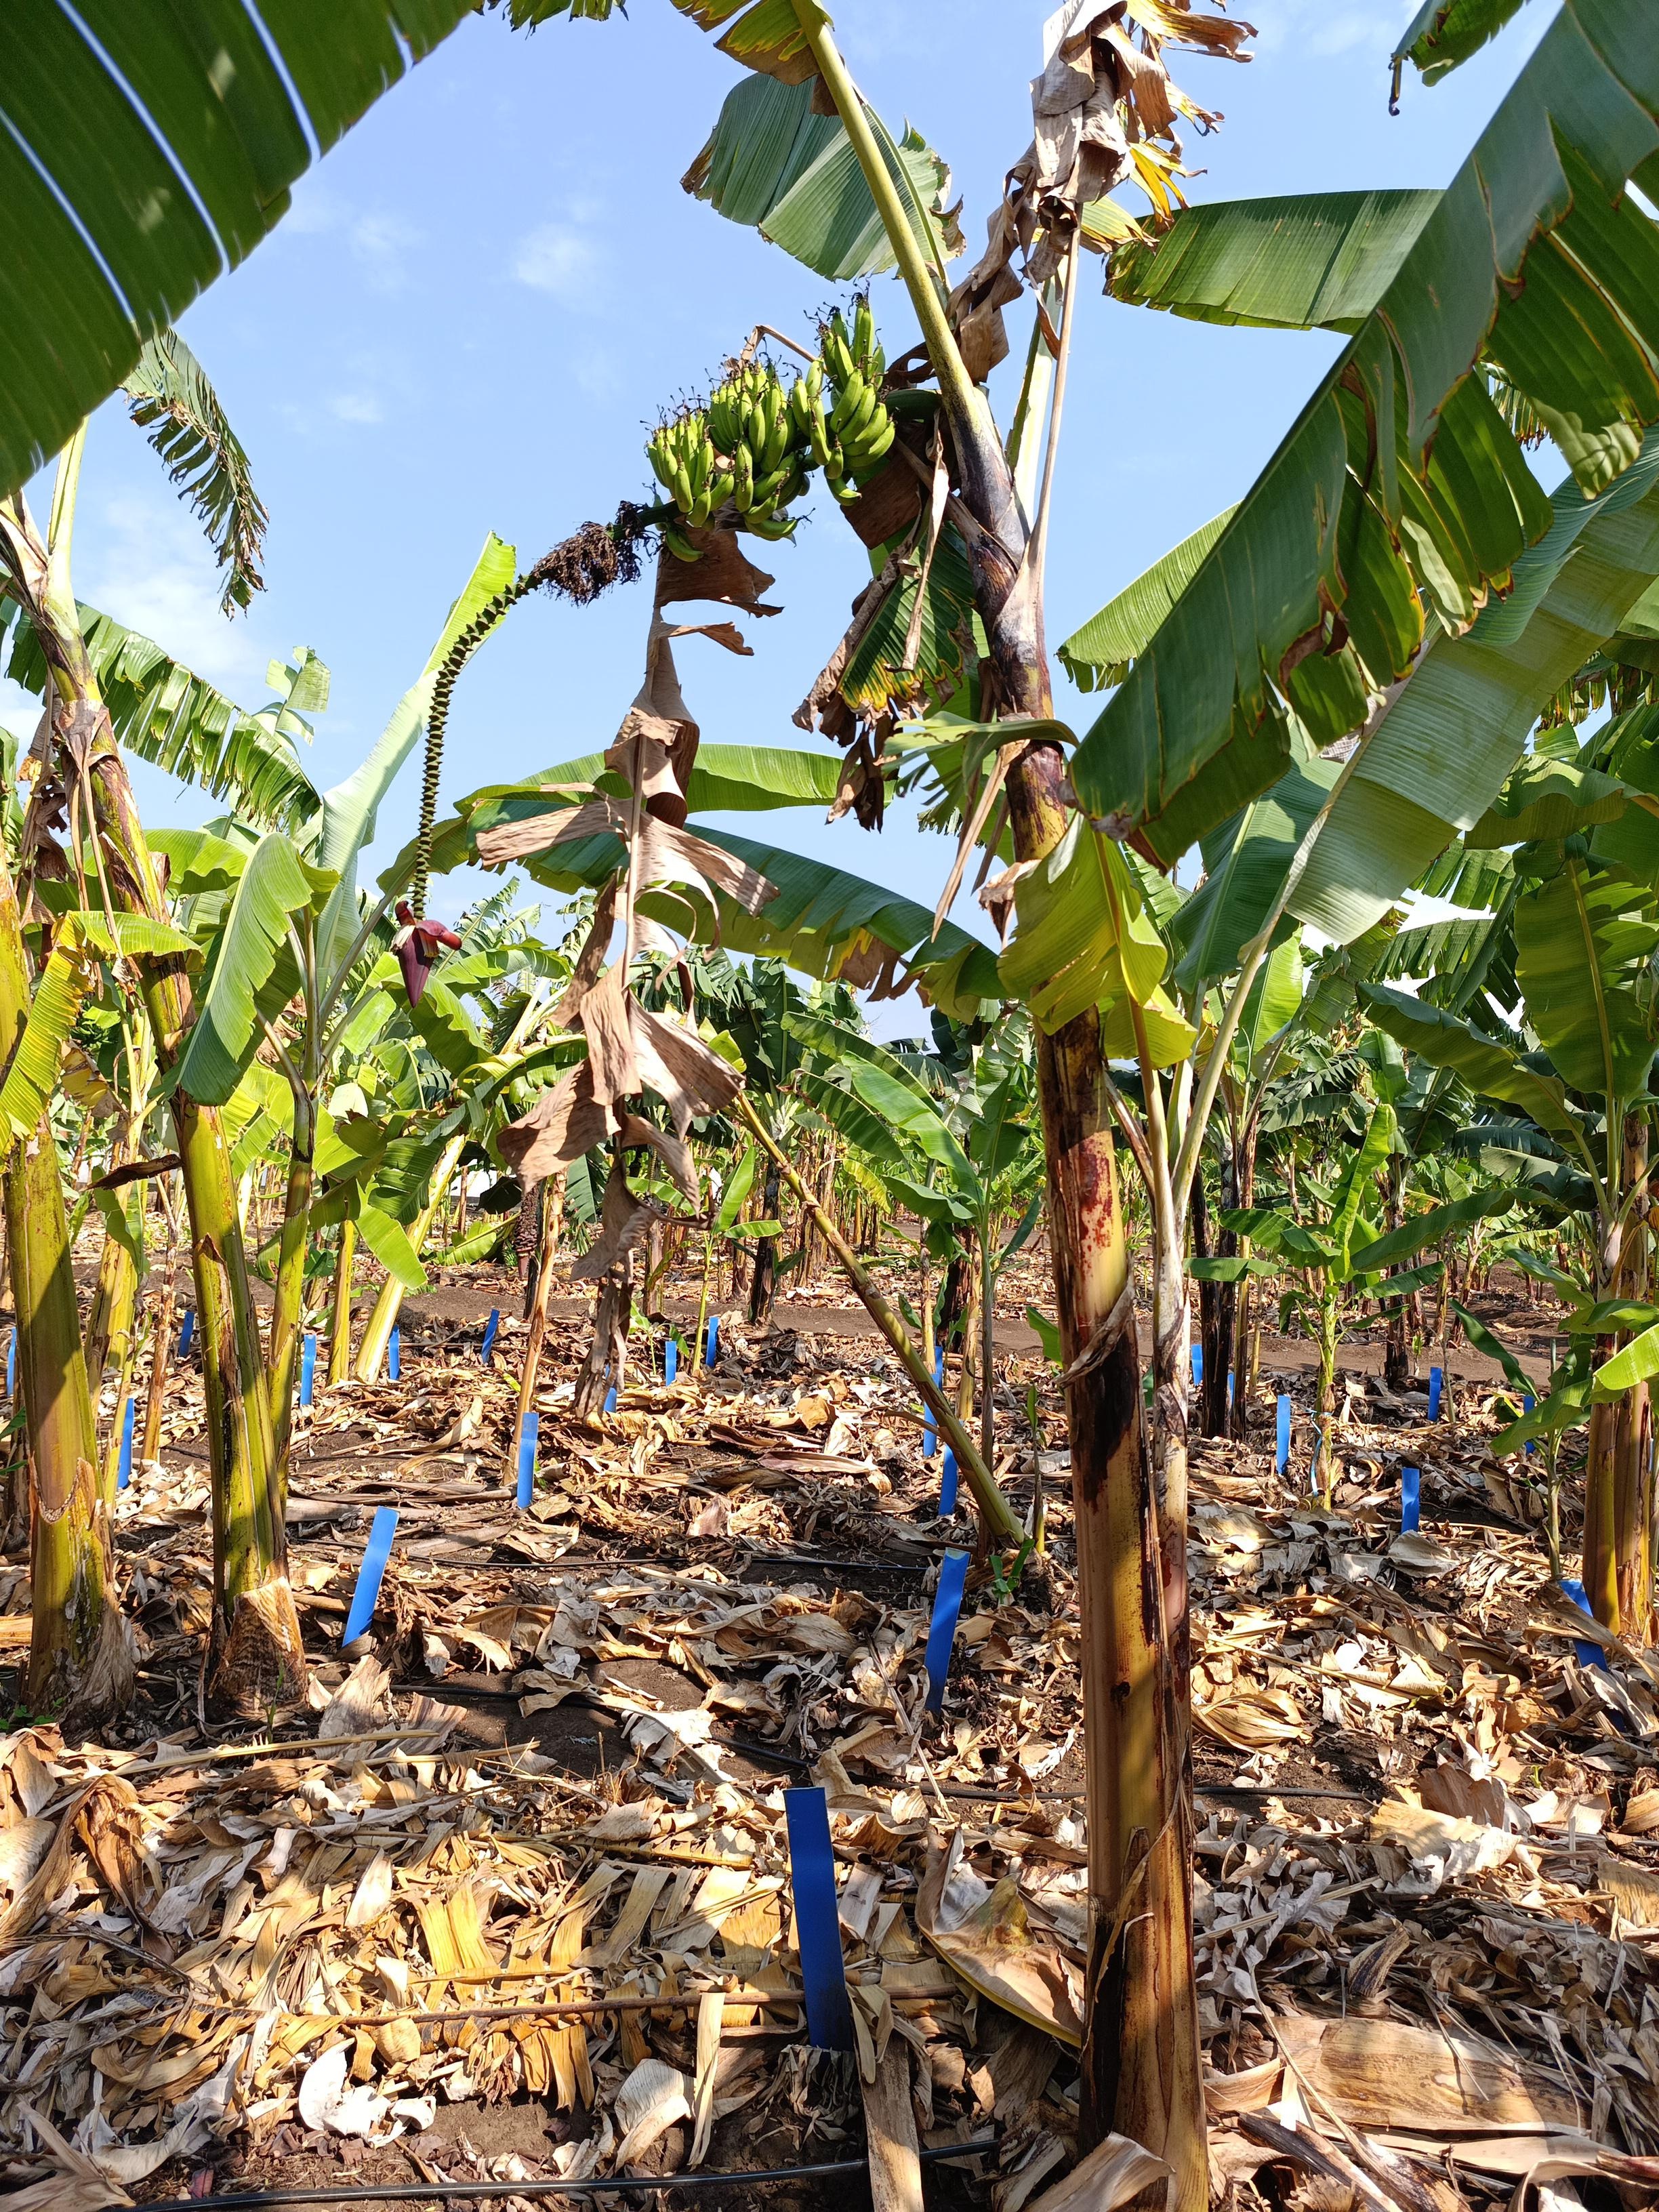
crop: banana
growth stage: development fruit
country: Tanzania
